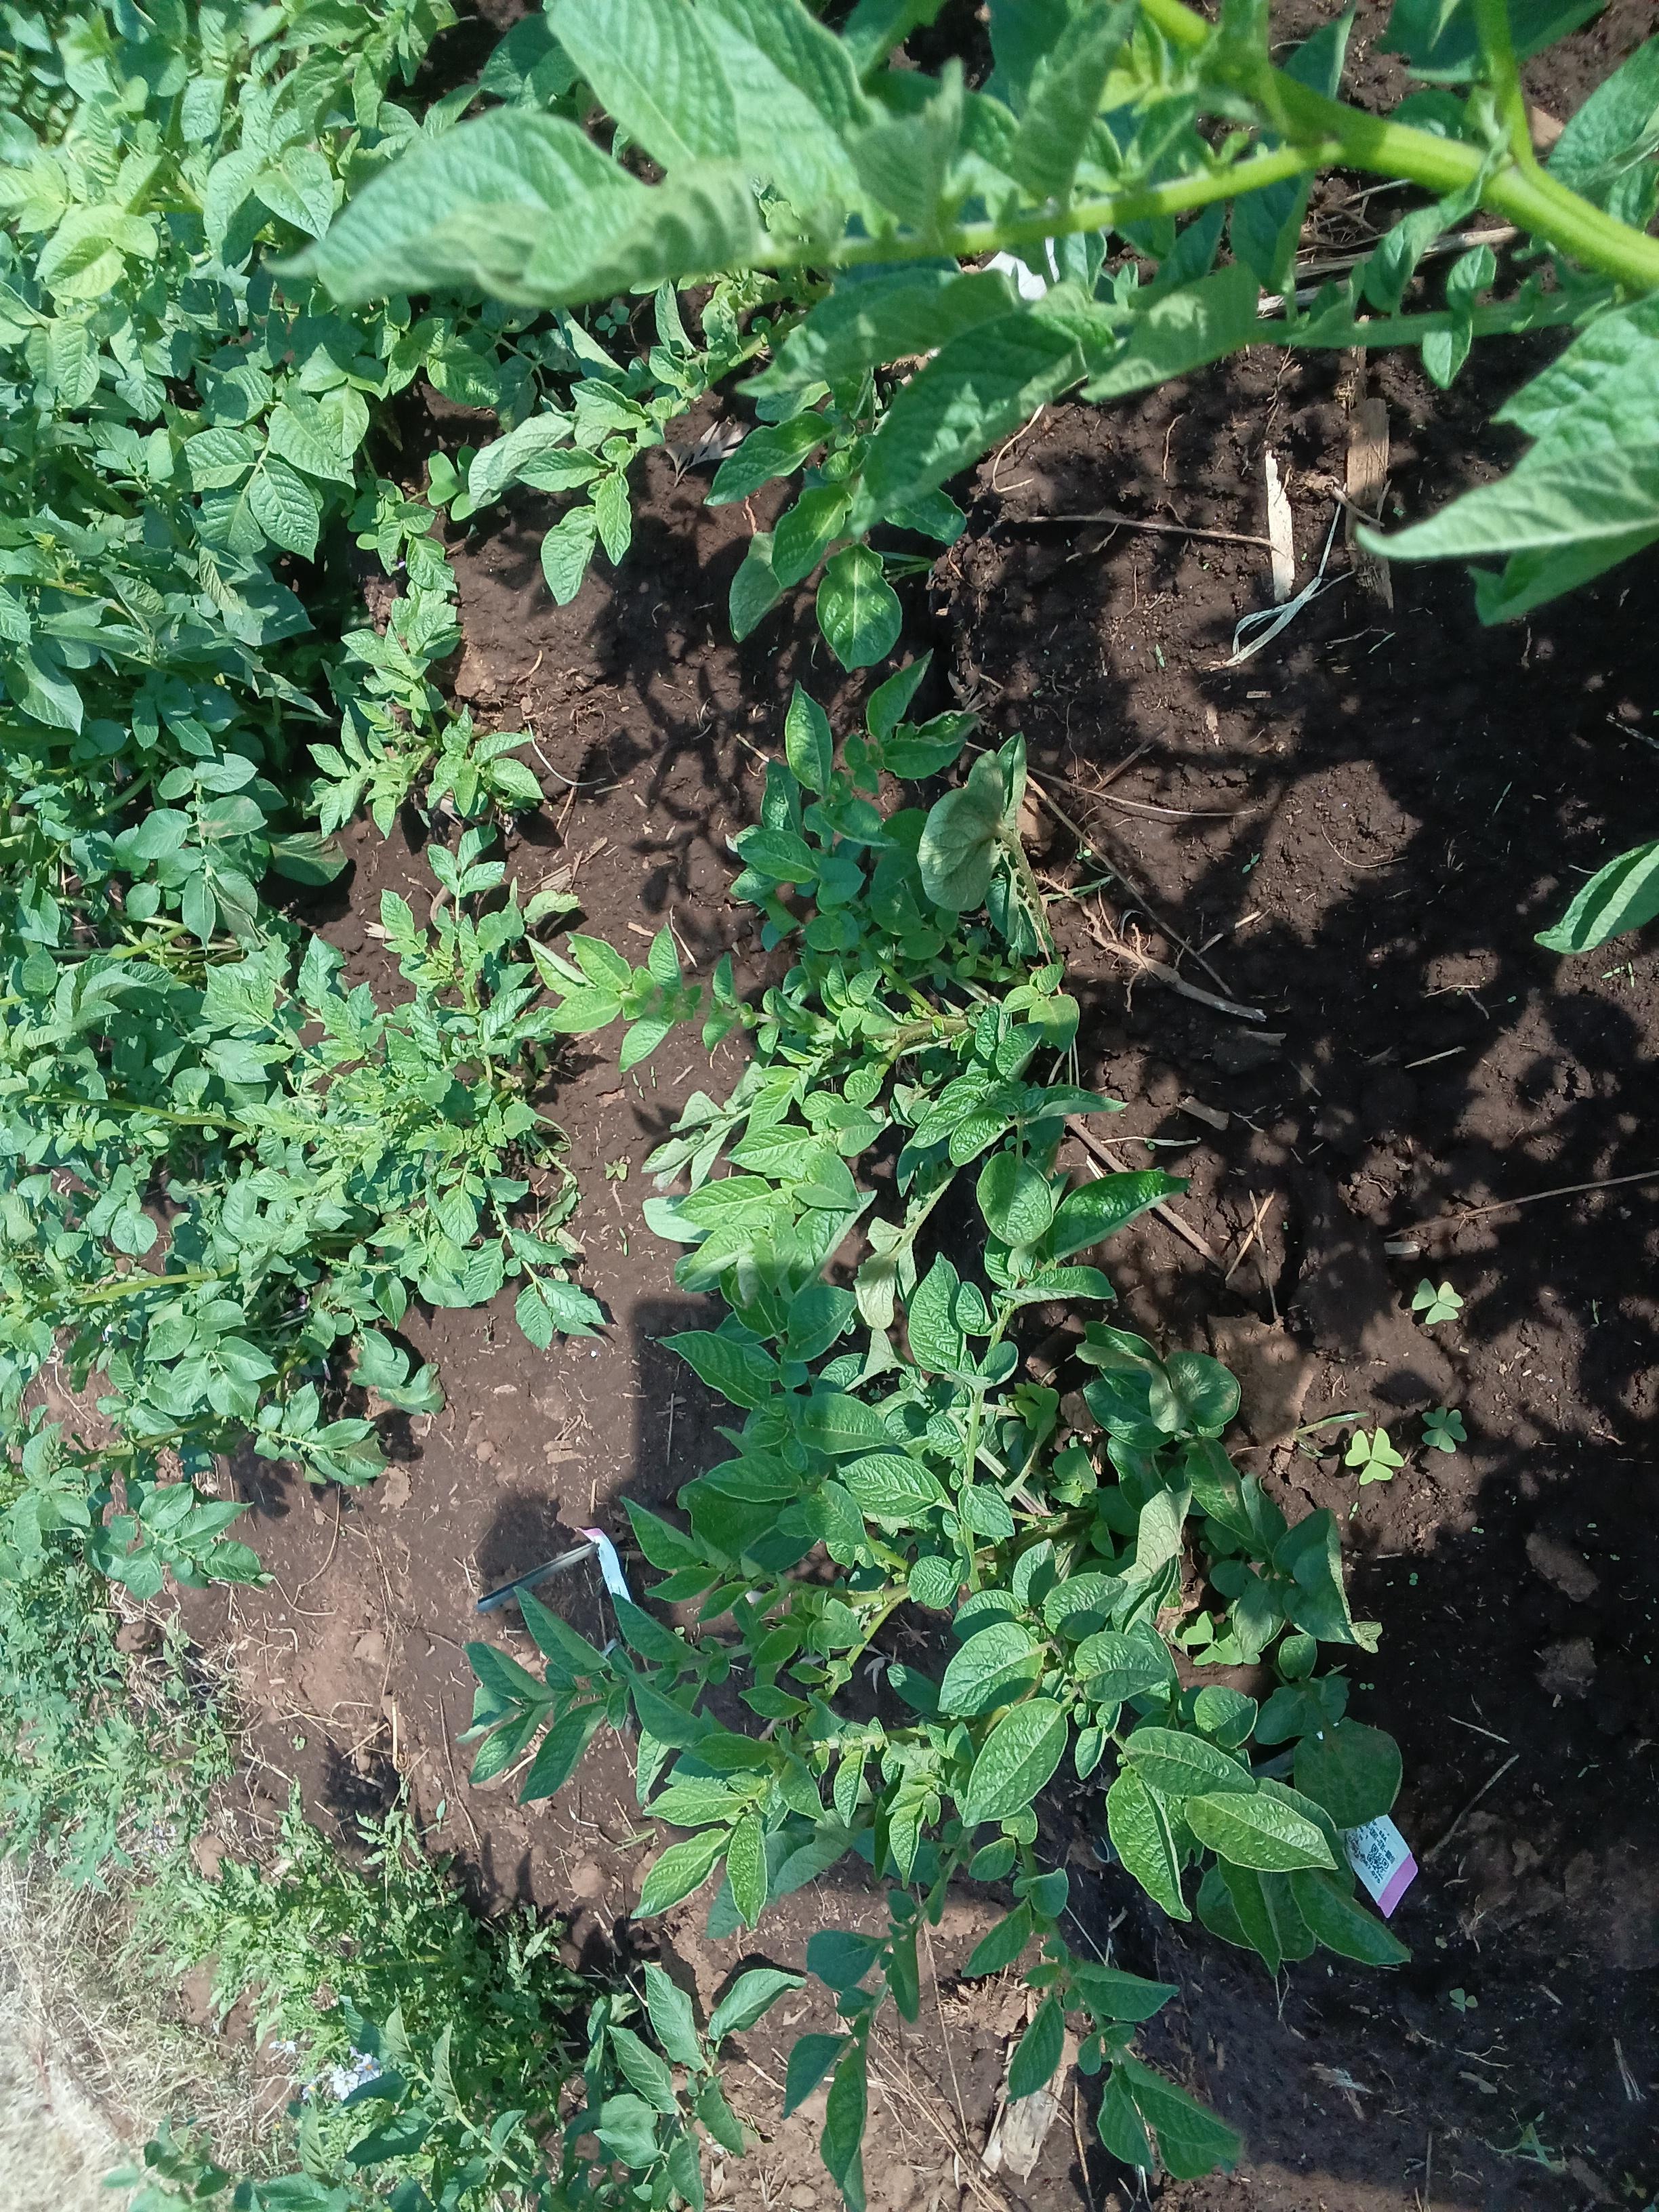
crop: potato
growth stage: vegetative
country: Kenya
